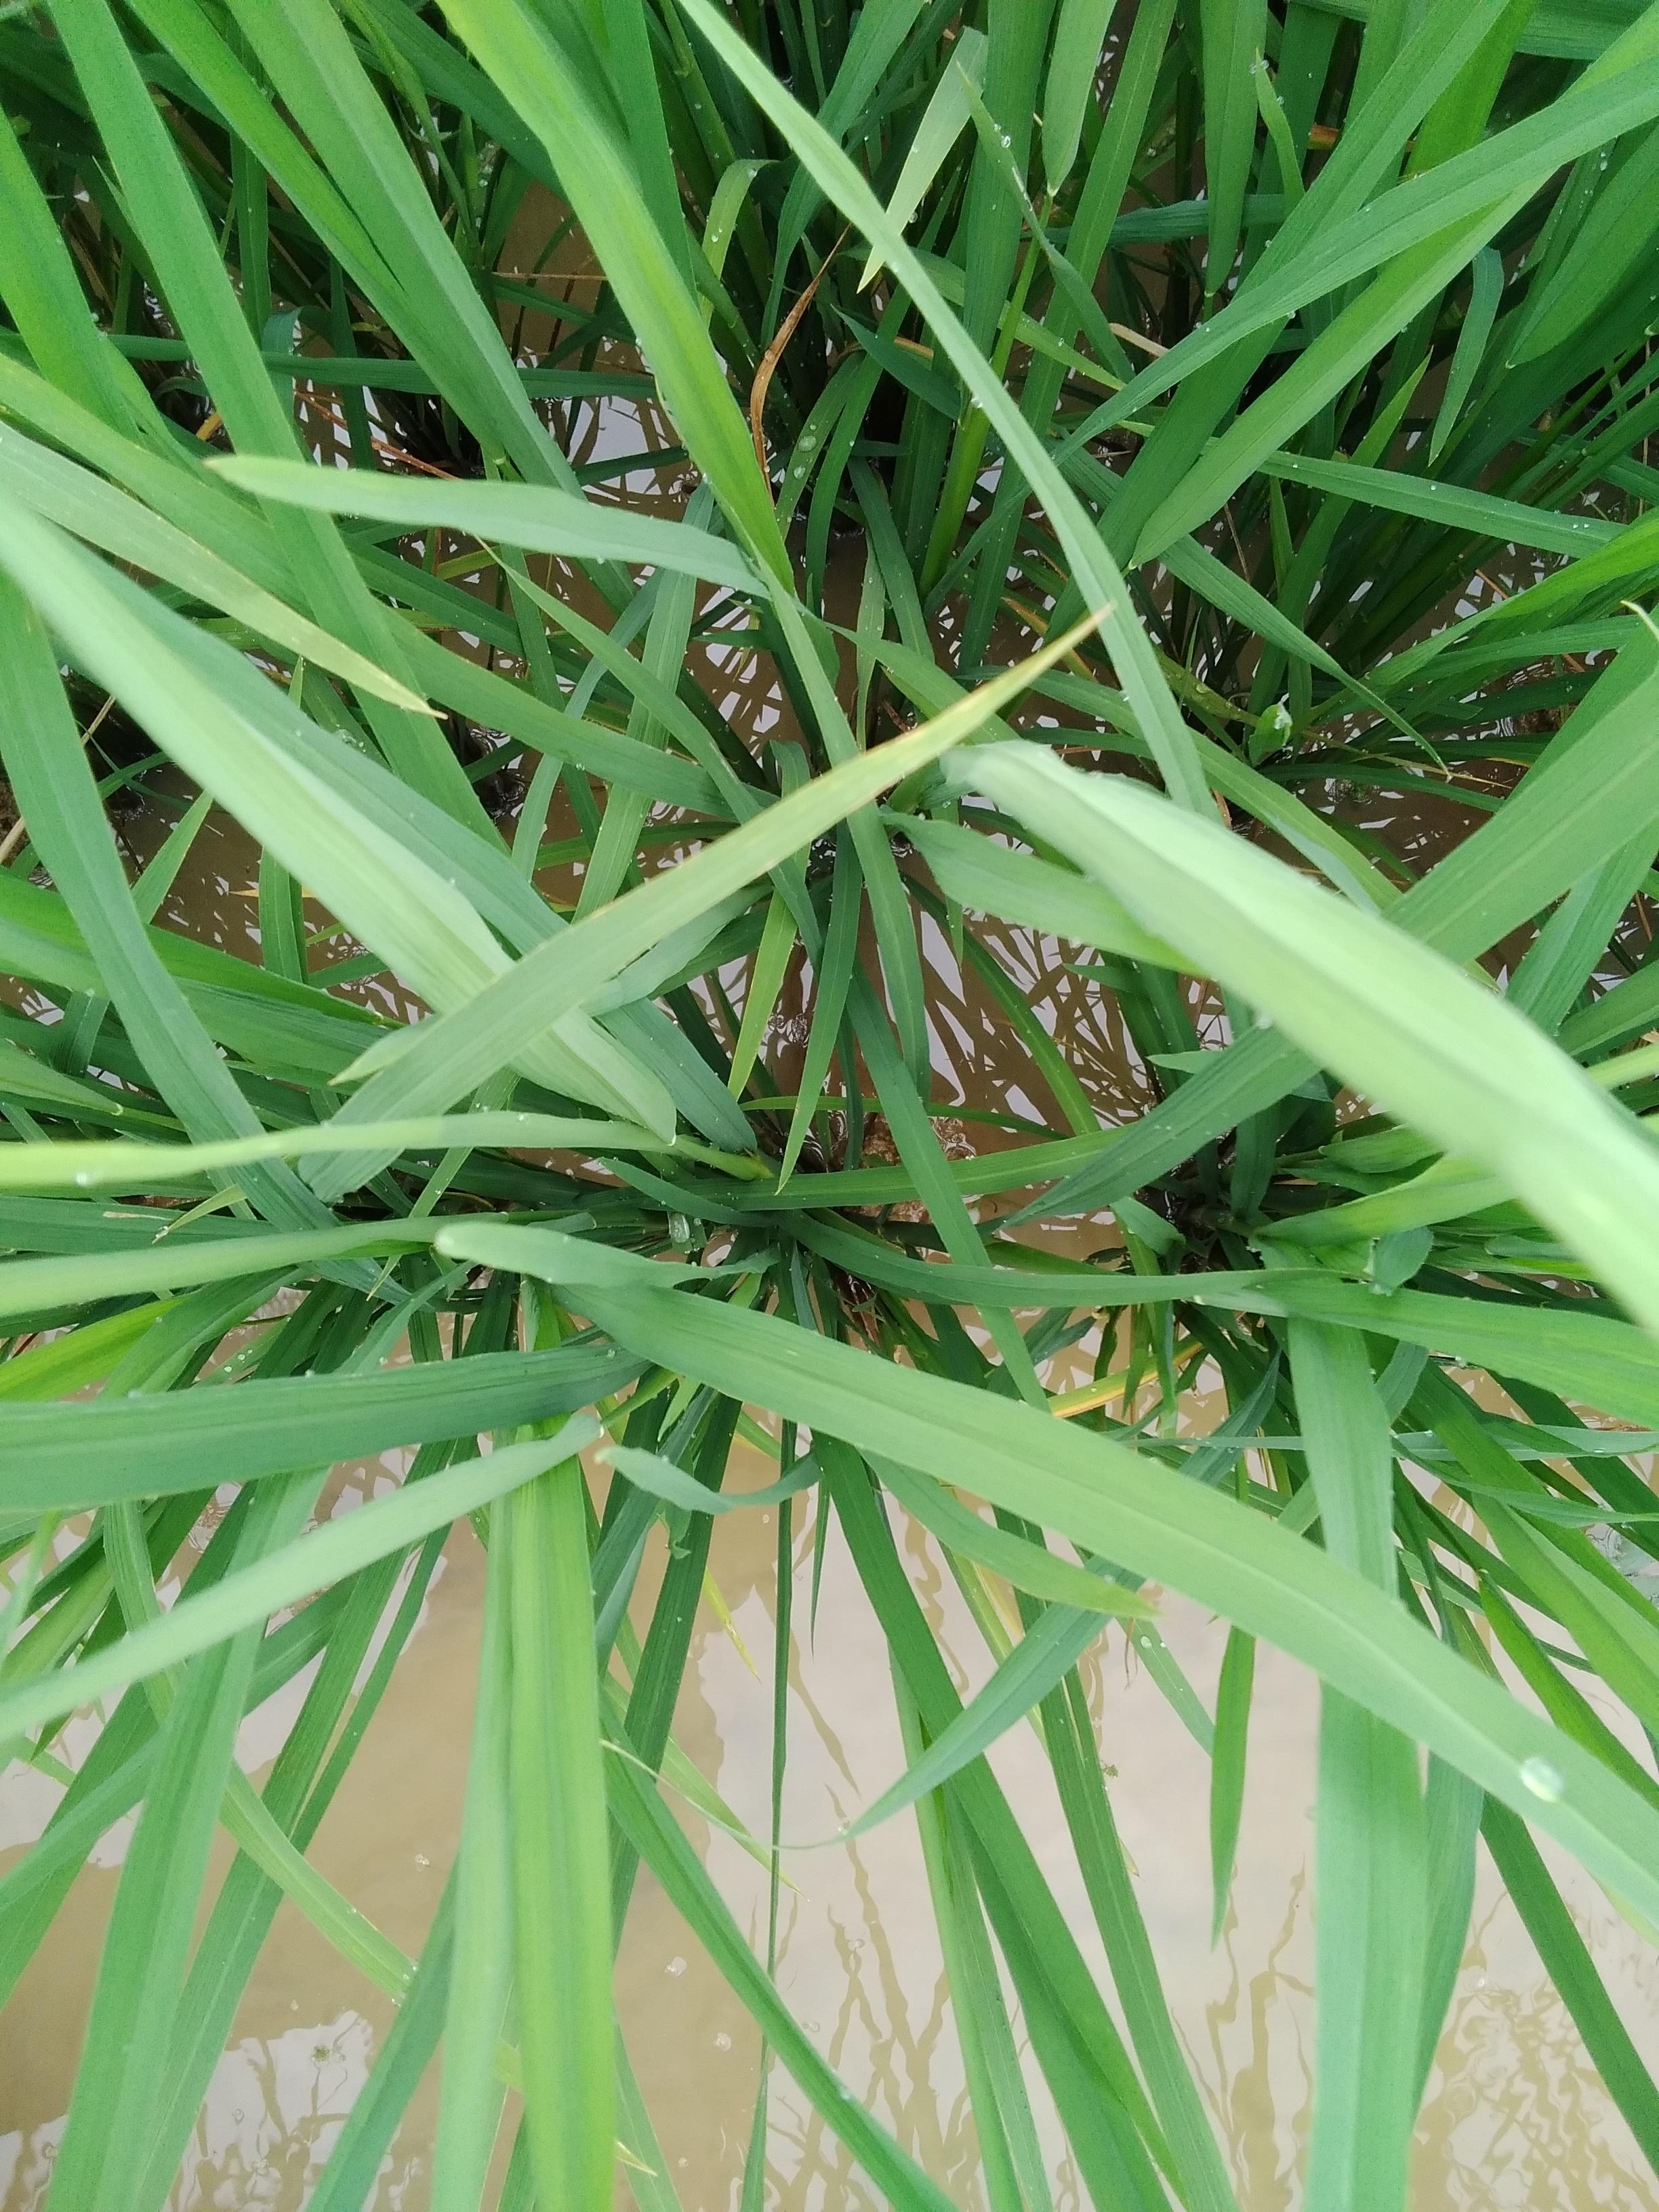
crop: rice
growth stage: booting
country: Nigeria
